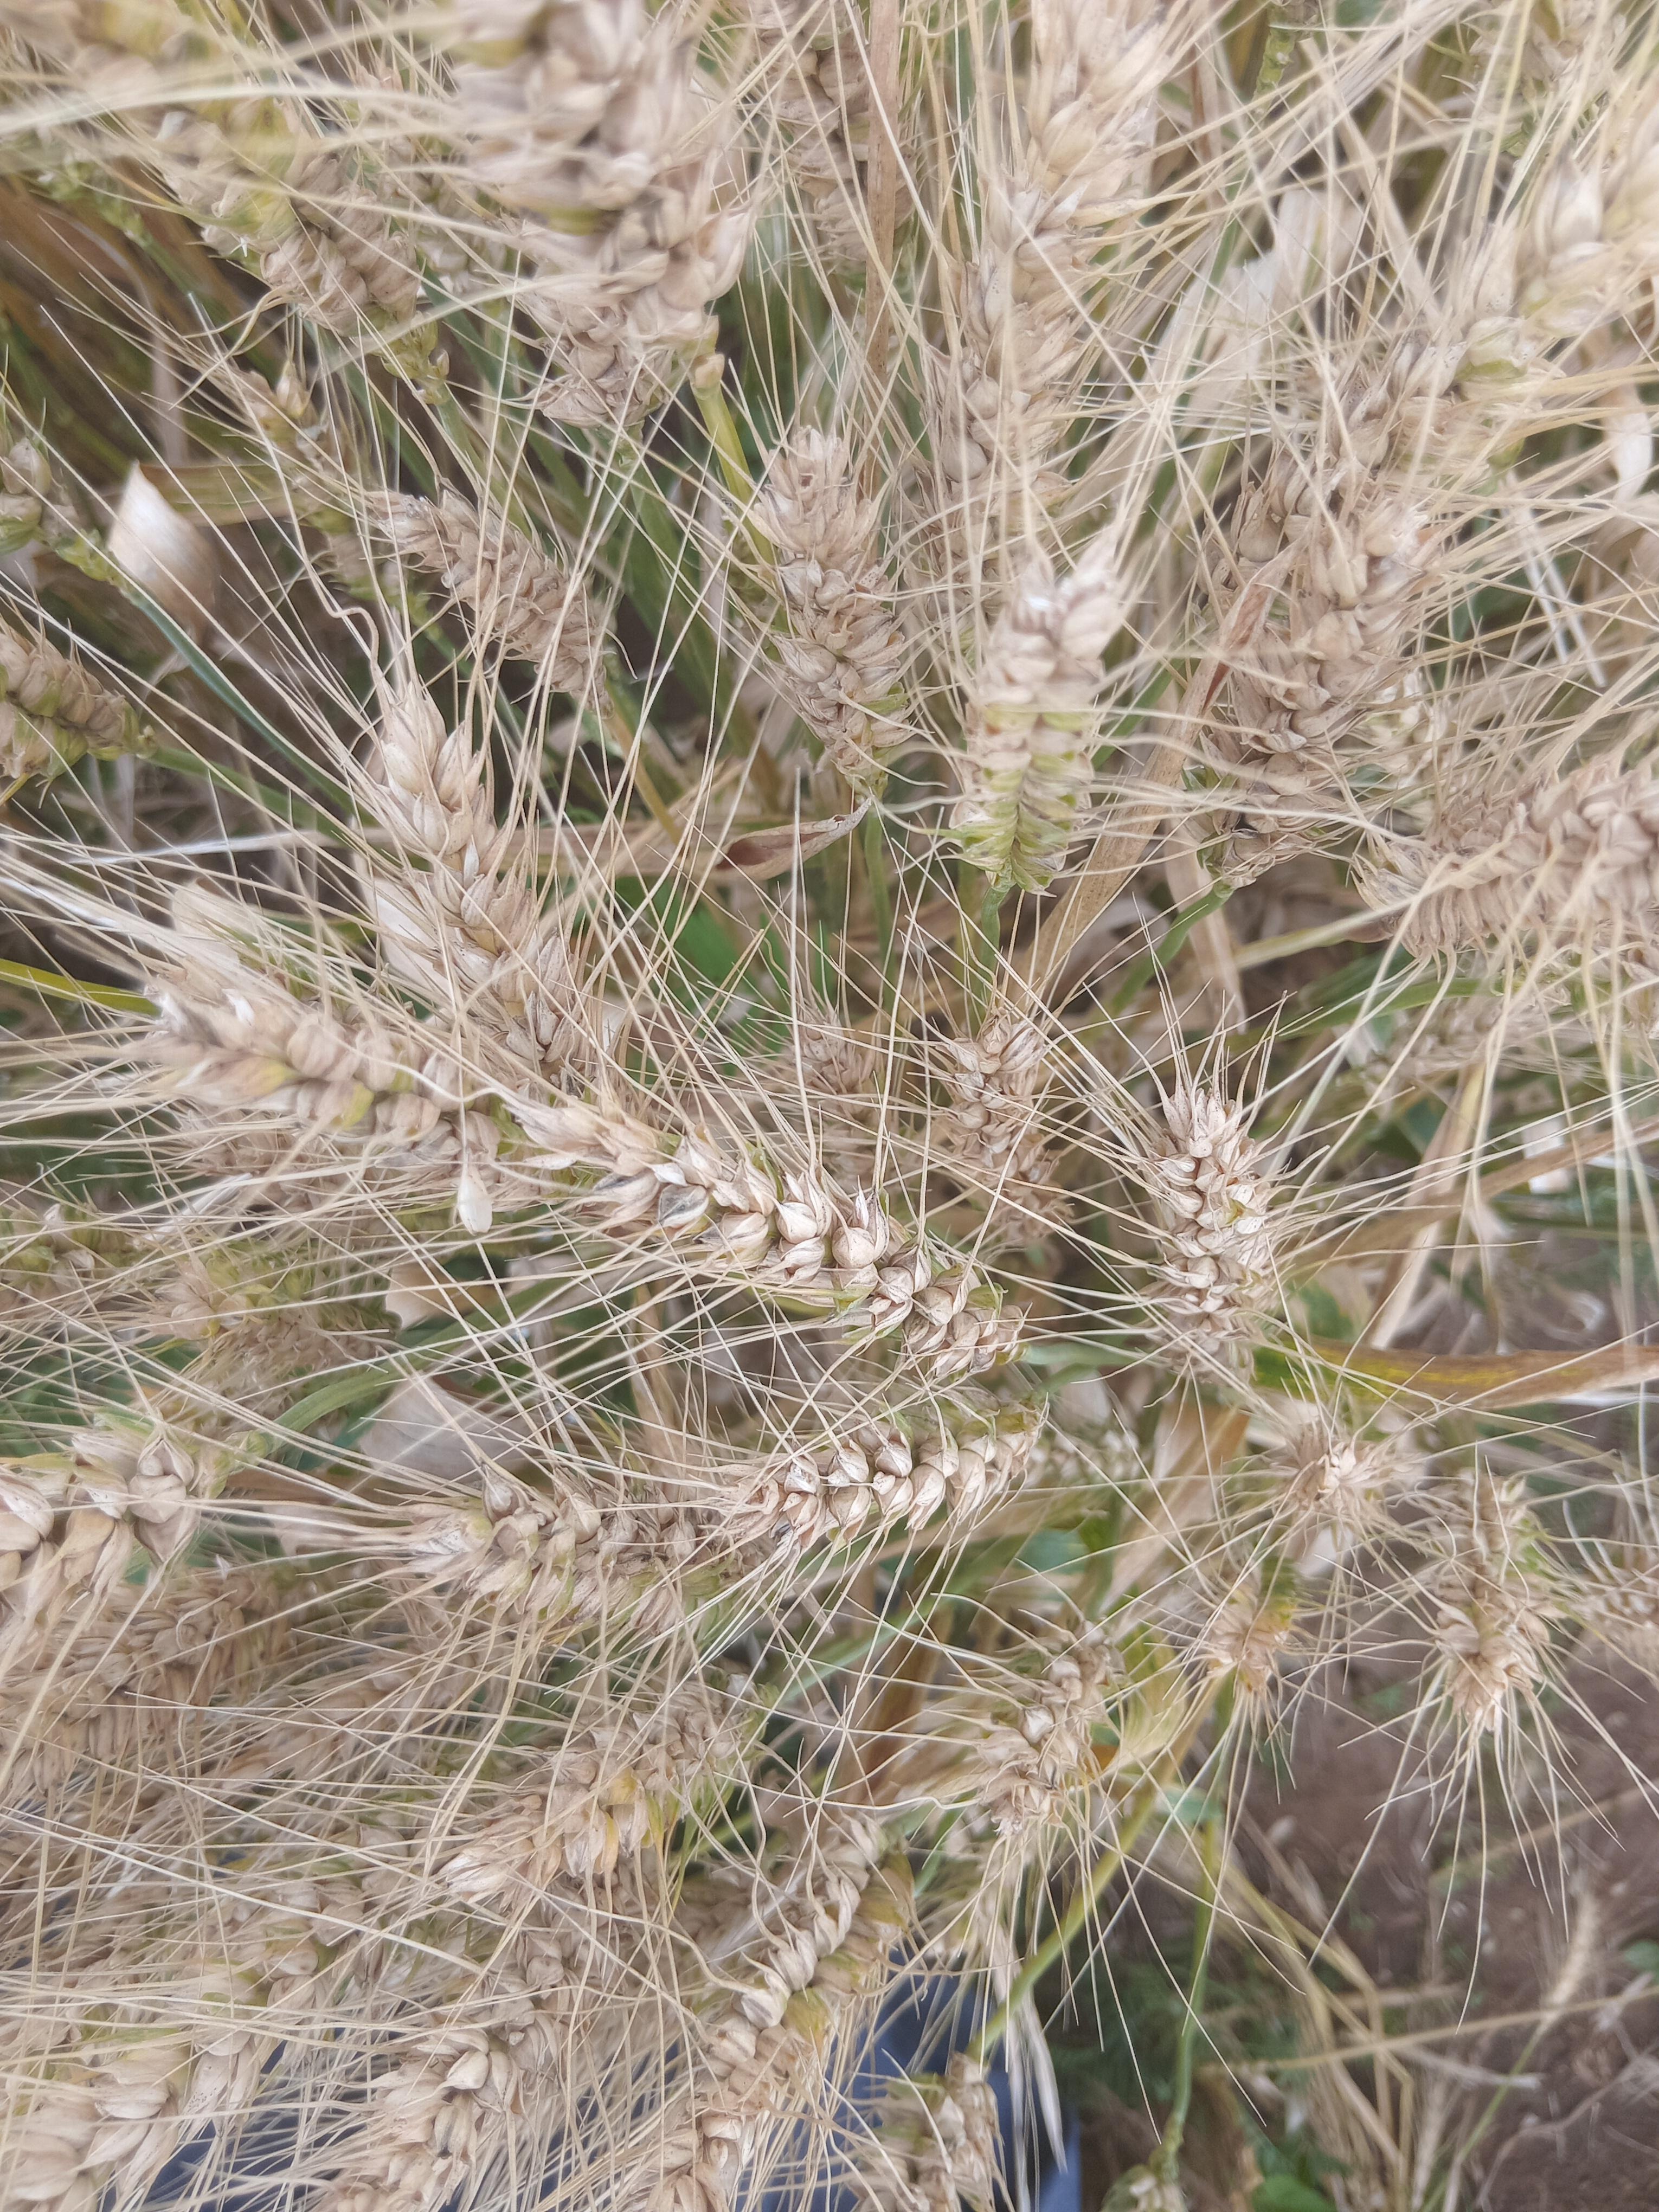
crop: wheat
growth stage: maturity
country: Kenya
